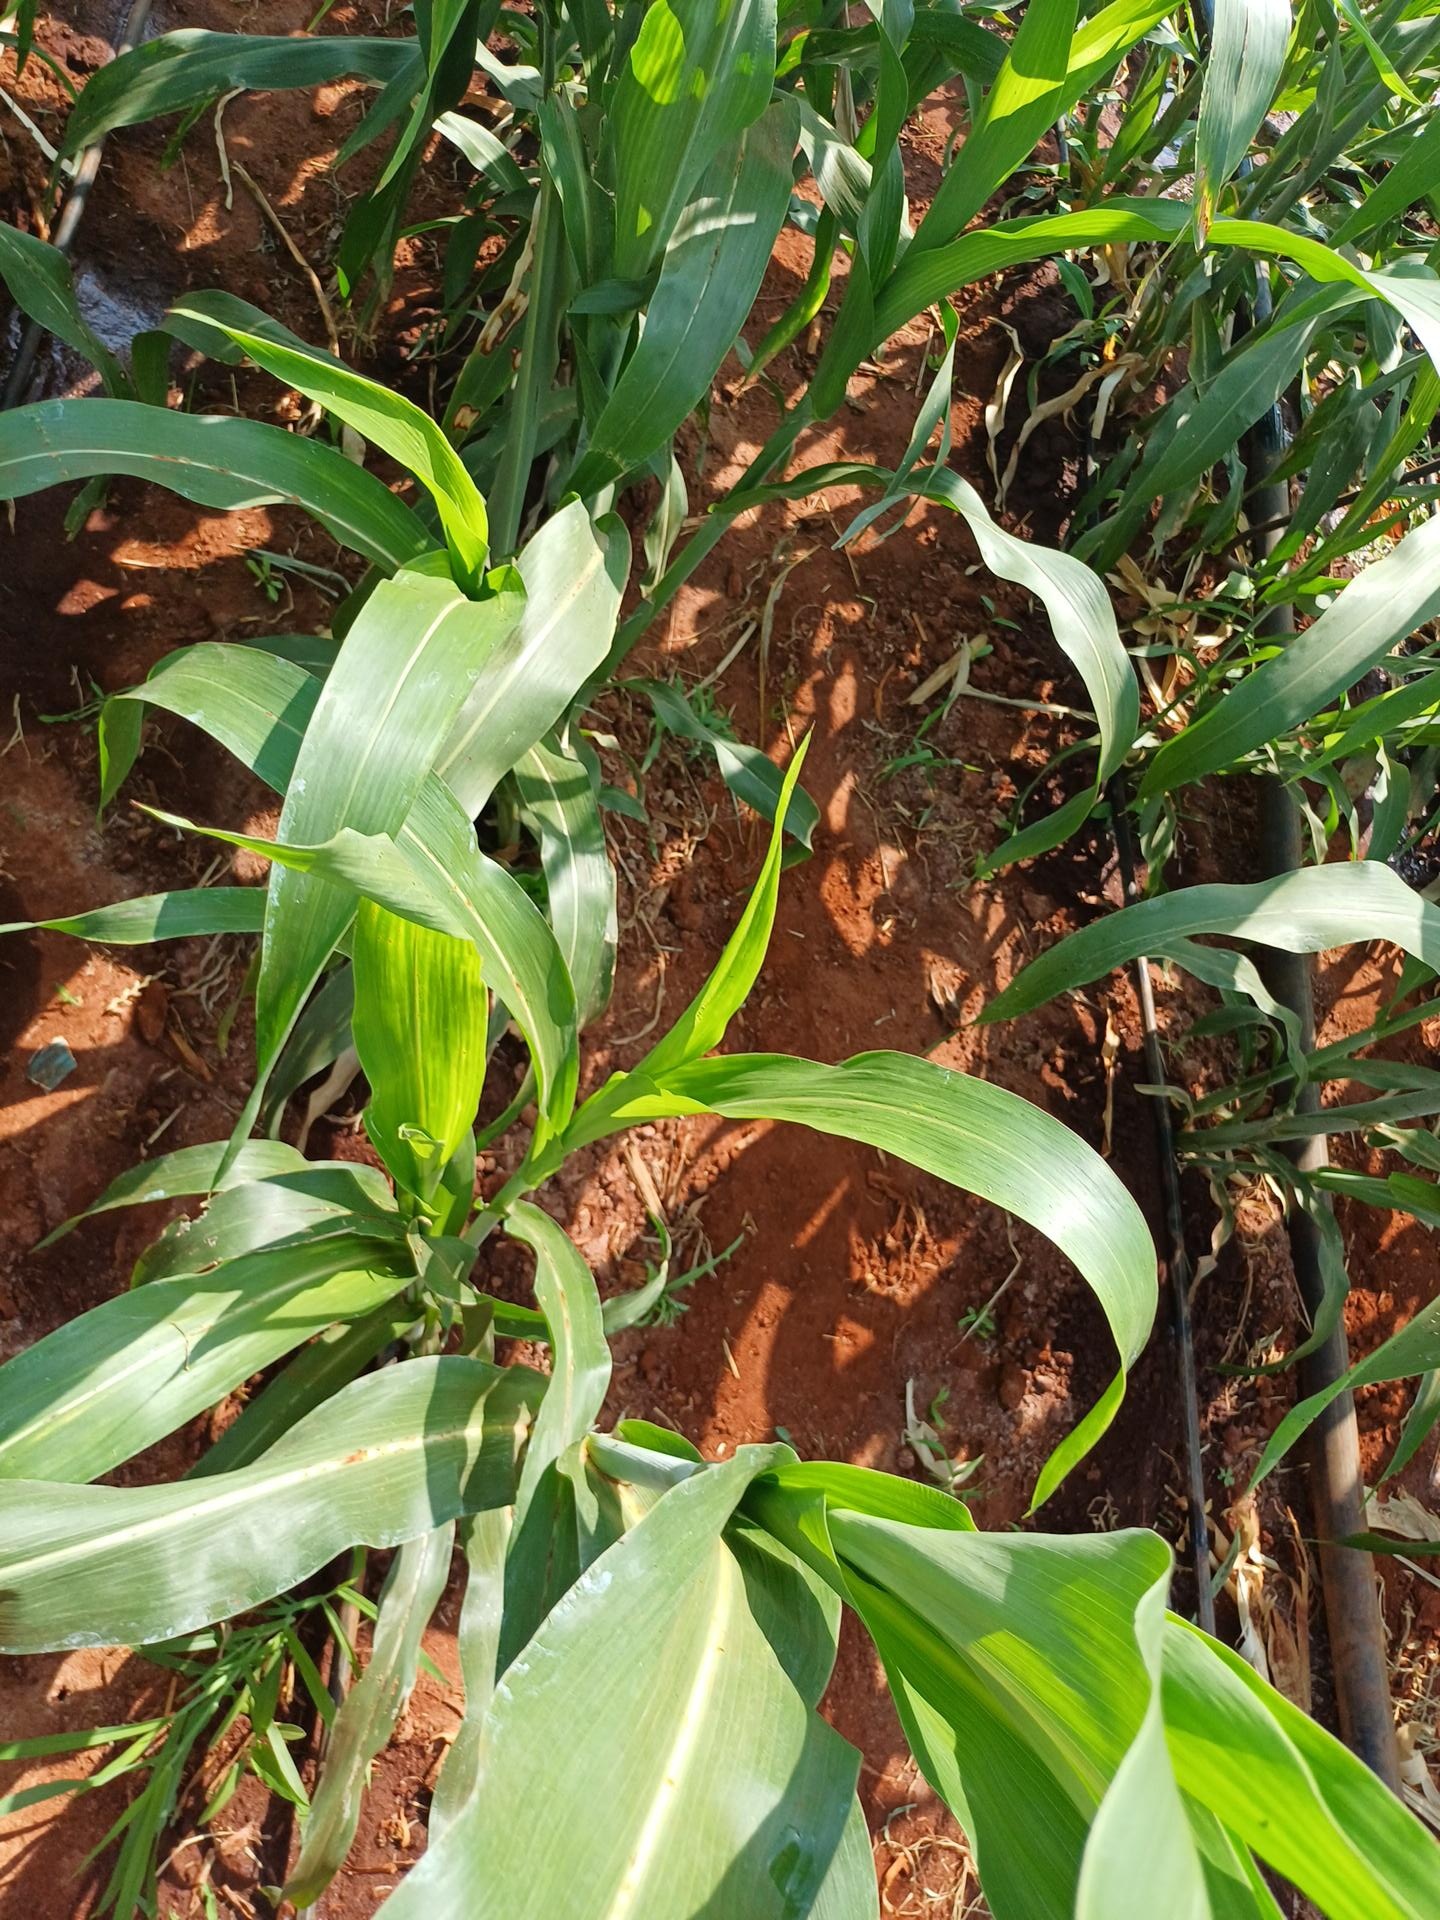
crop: sorghum
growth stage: vegetative
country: Kenya
